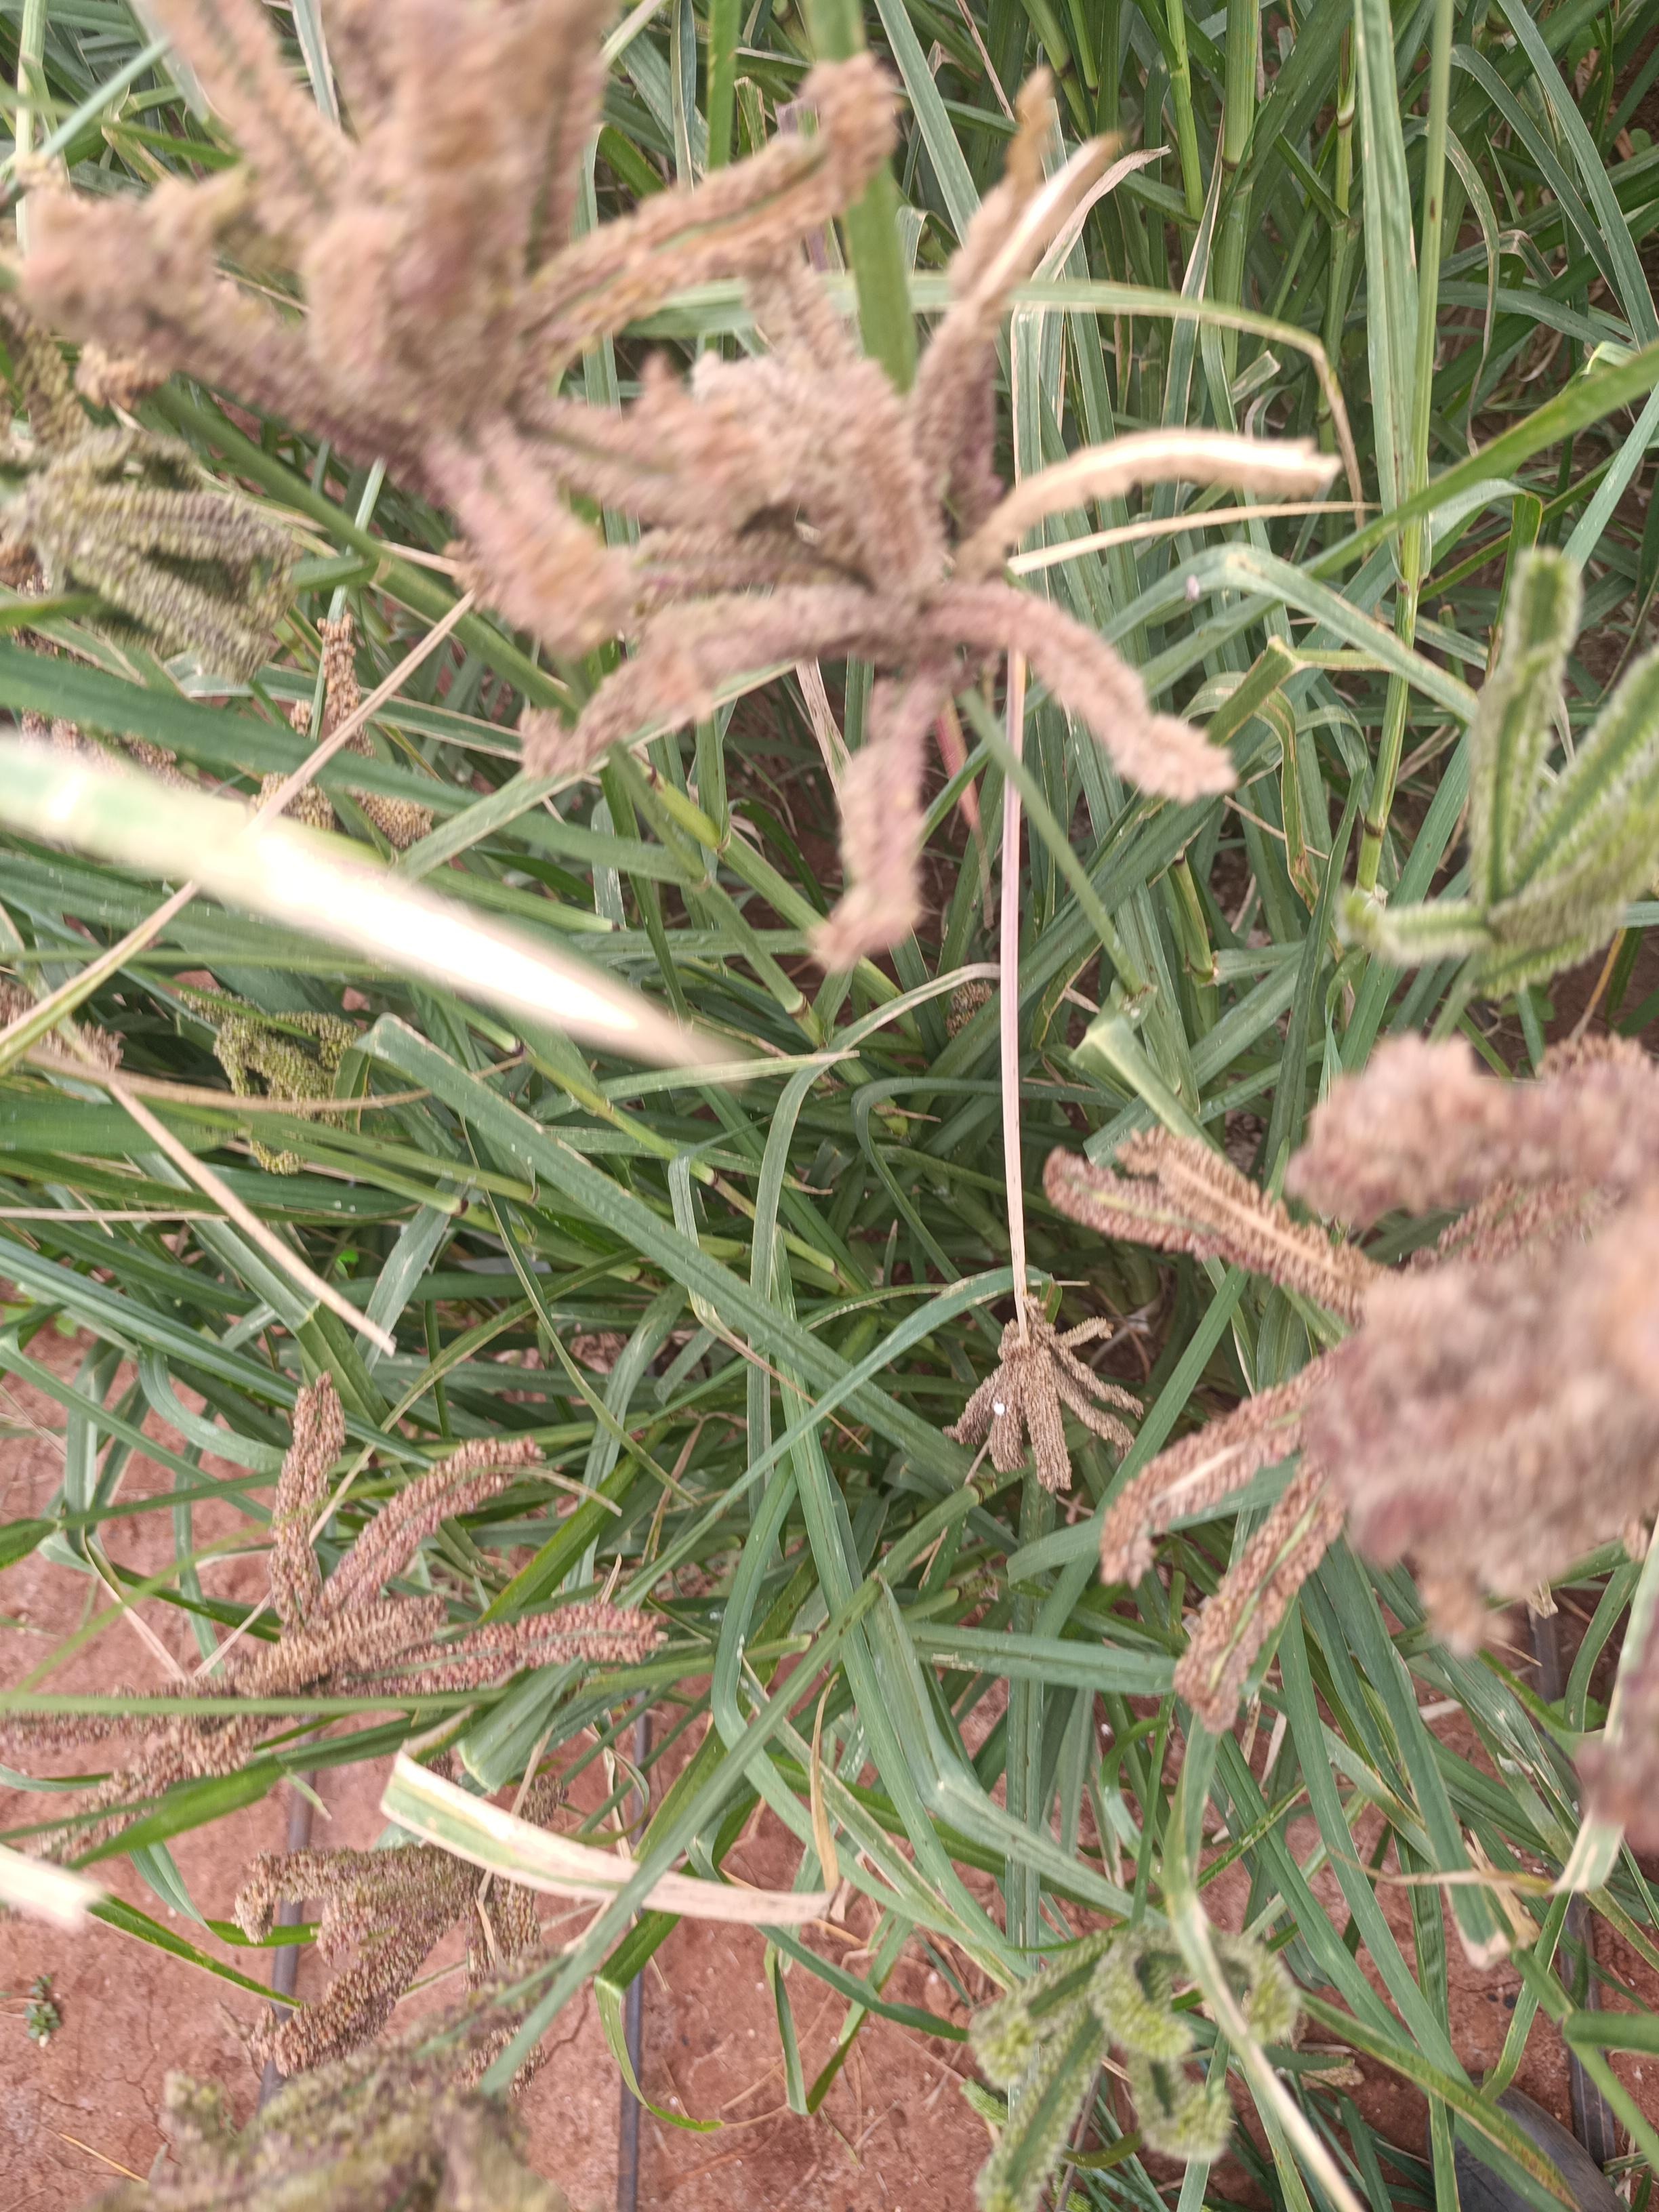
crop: finger millet
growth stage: filling grain
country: Kenya
